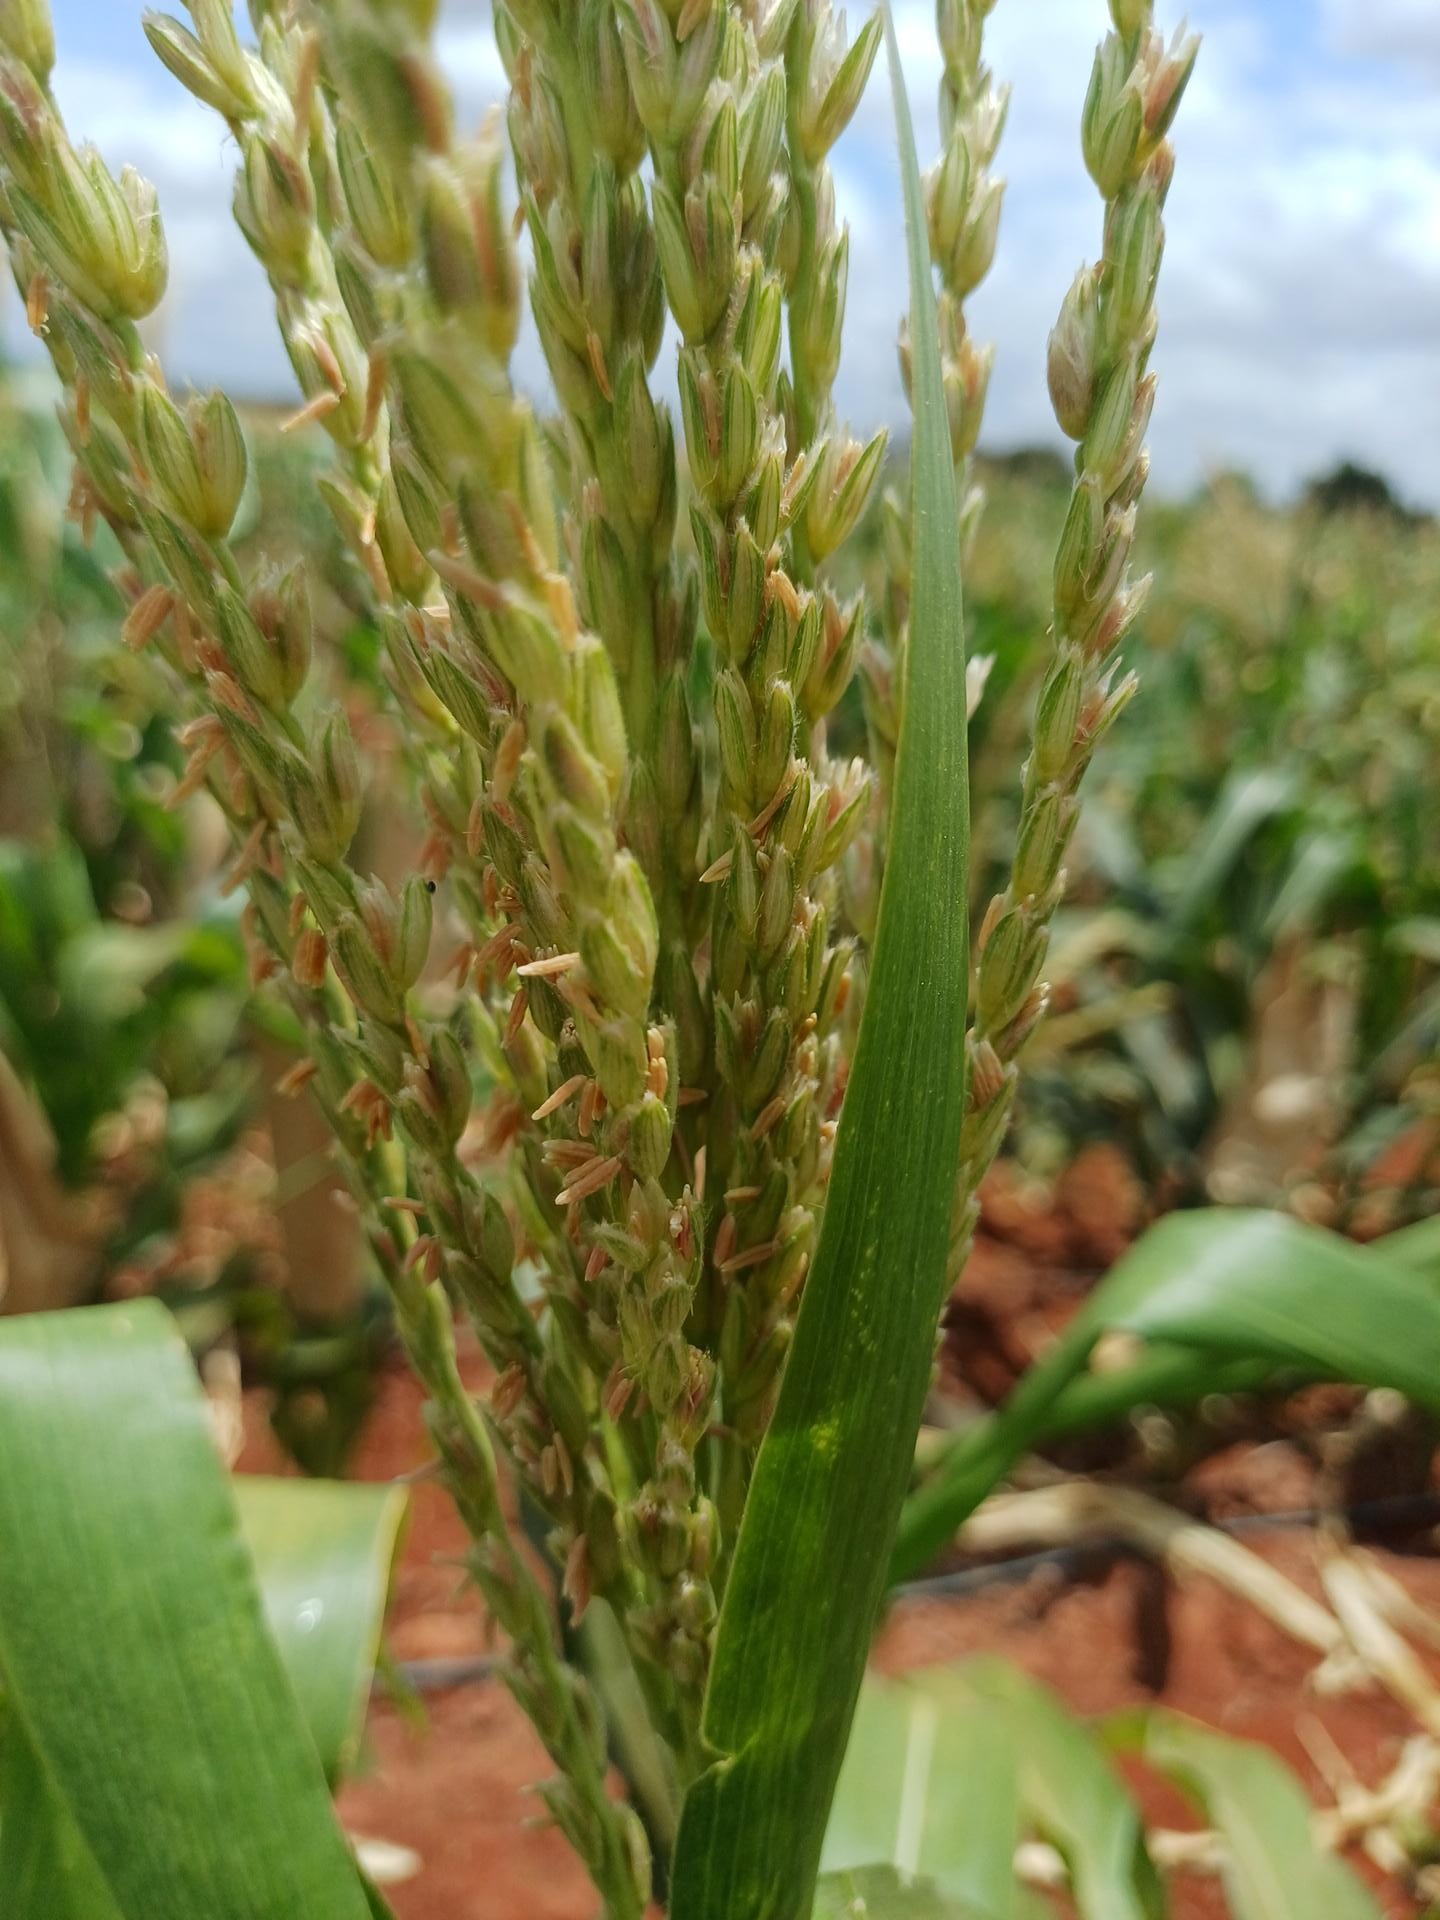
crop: maize
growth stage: flowering
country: Kenya
